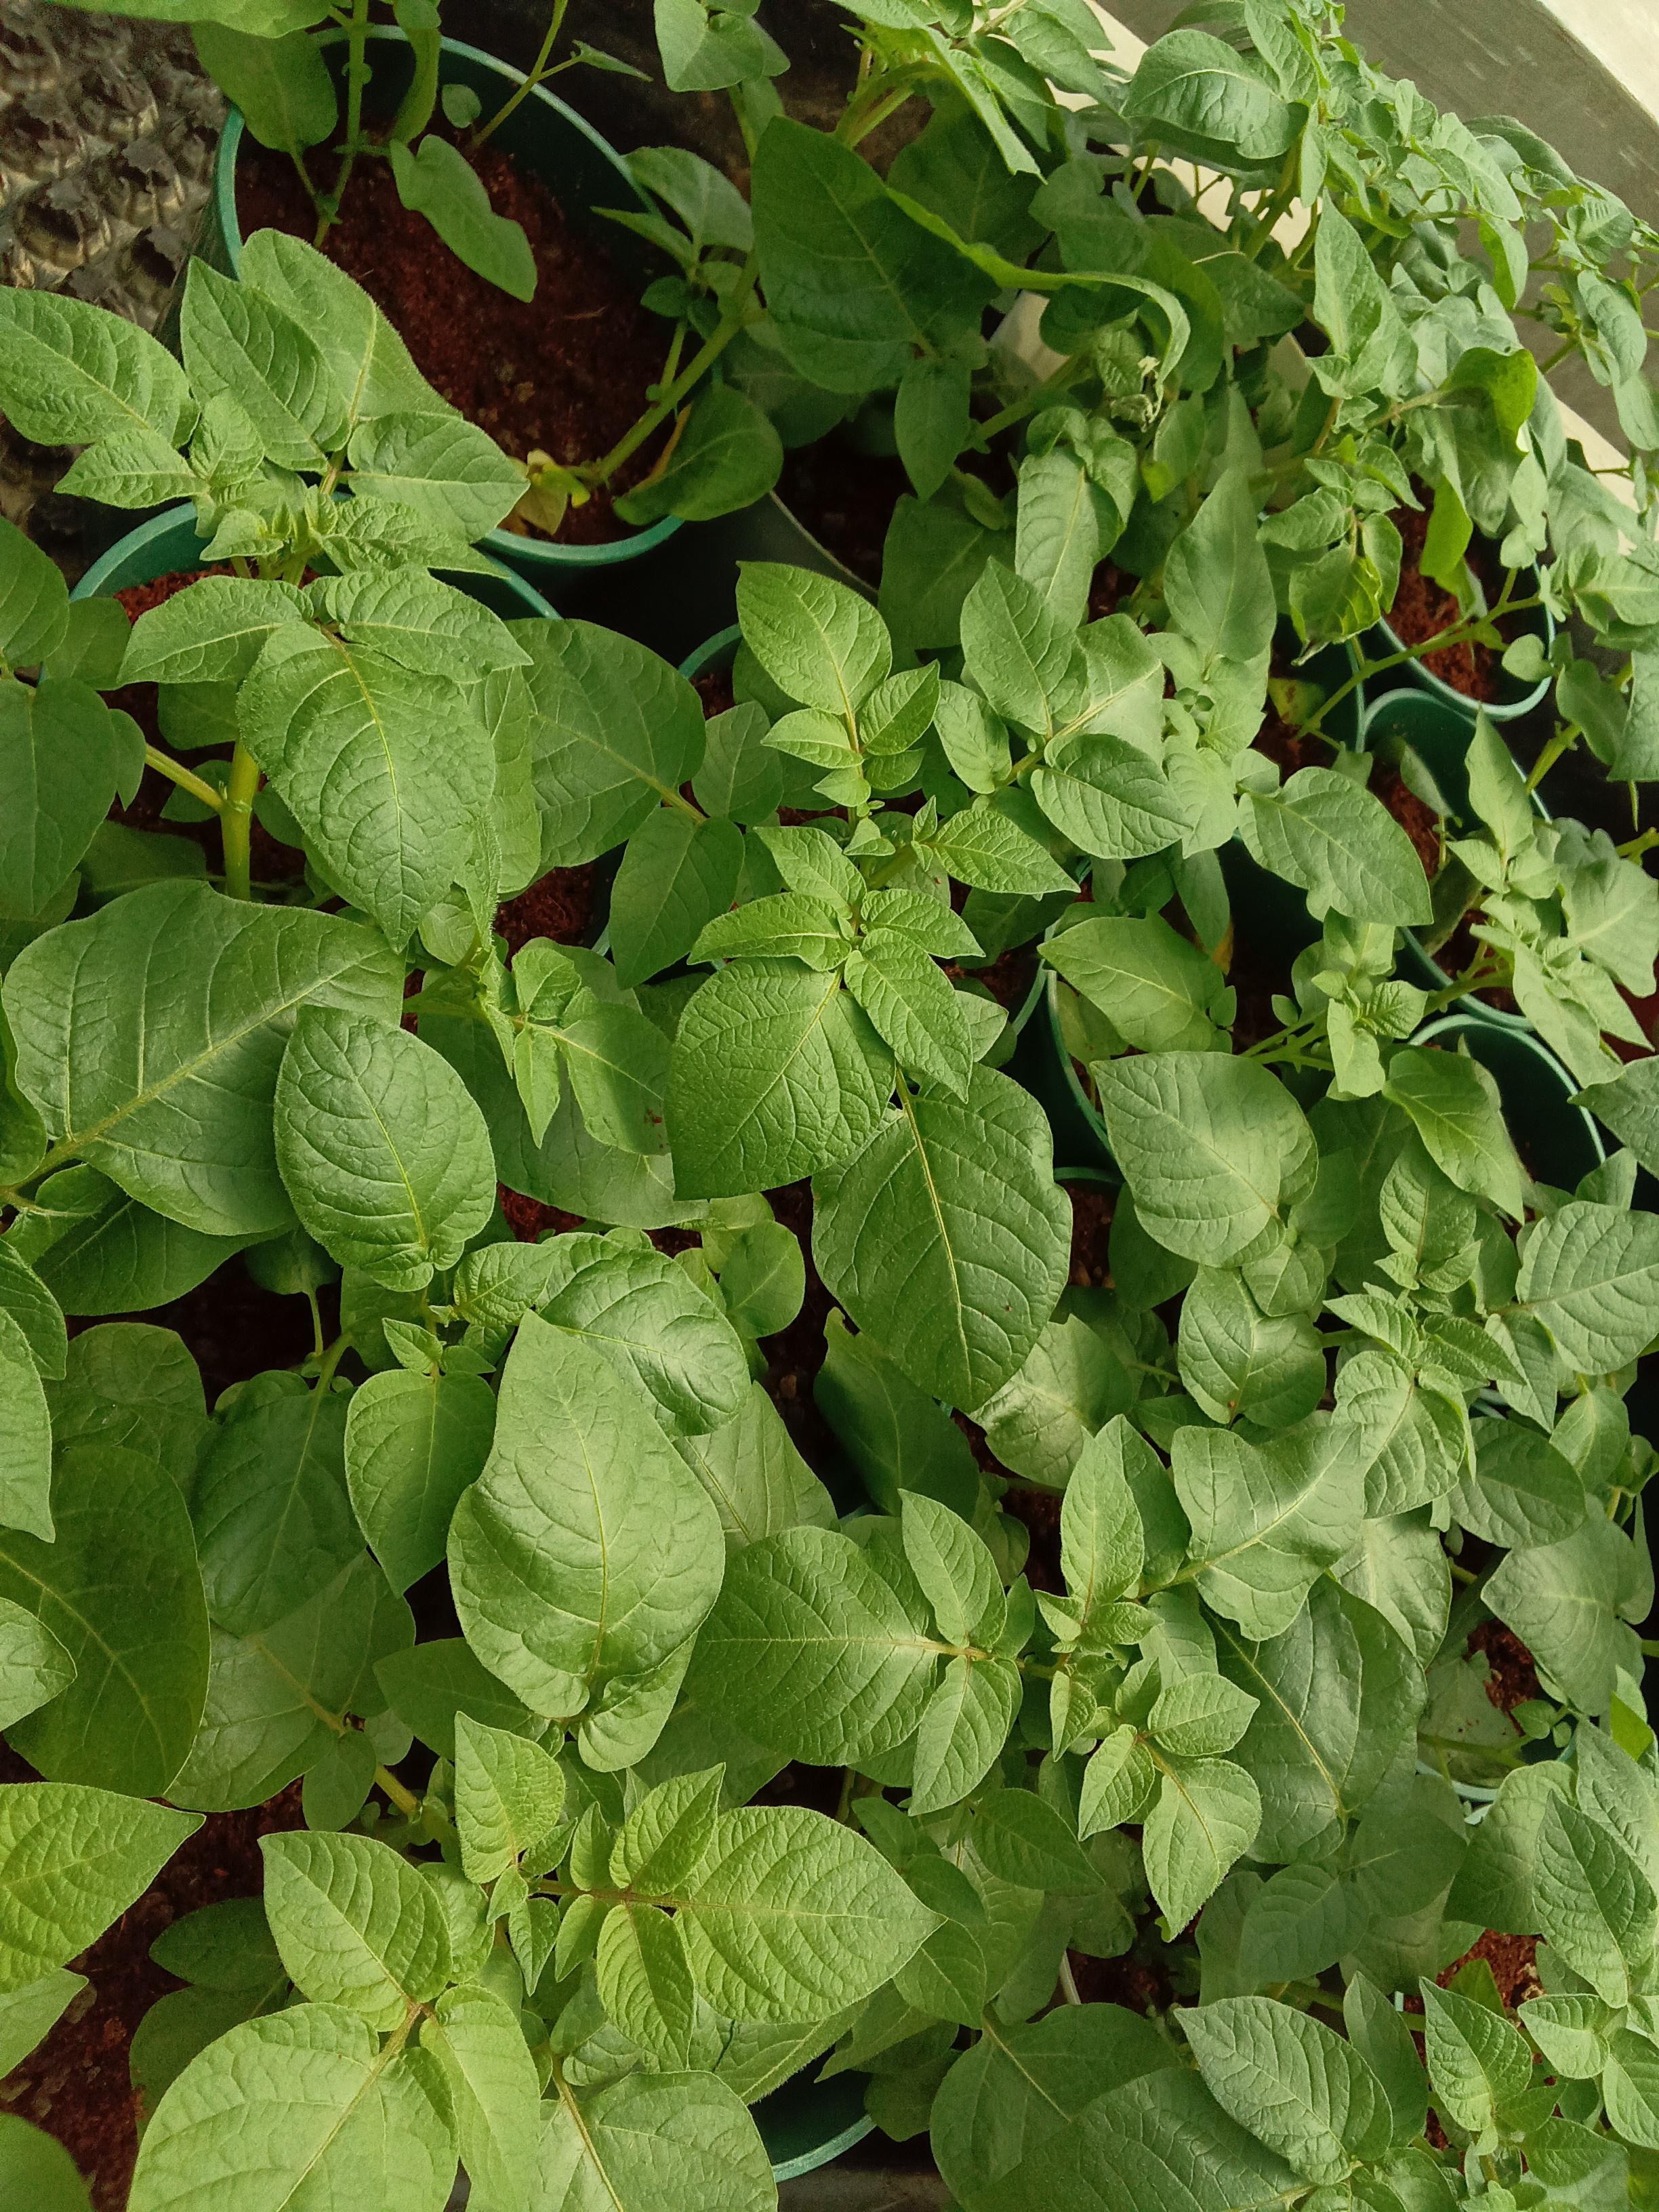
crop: potato
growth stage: vegetative
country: Kenya
